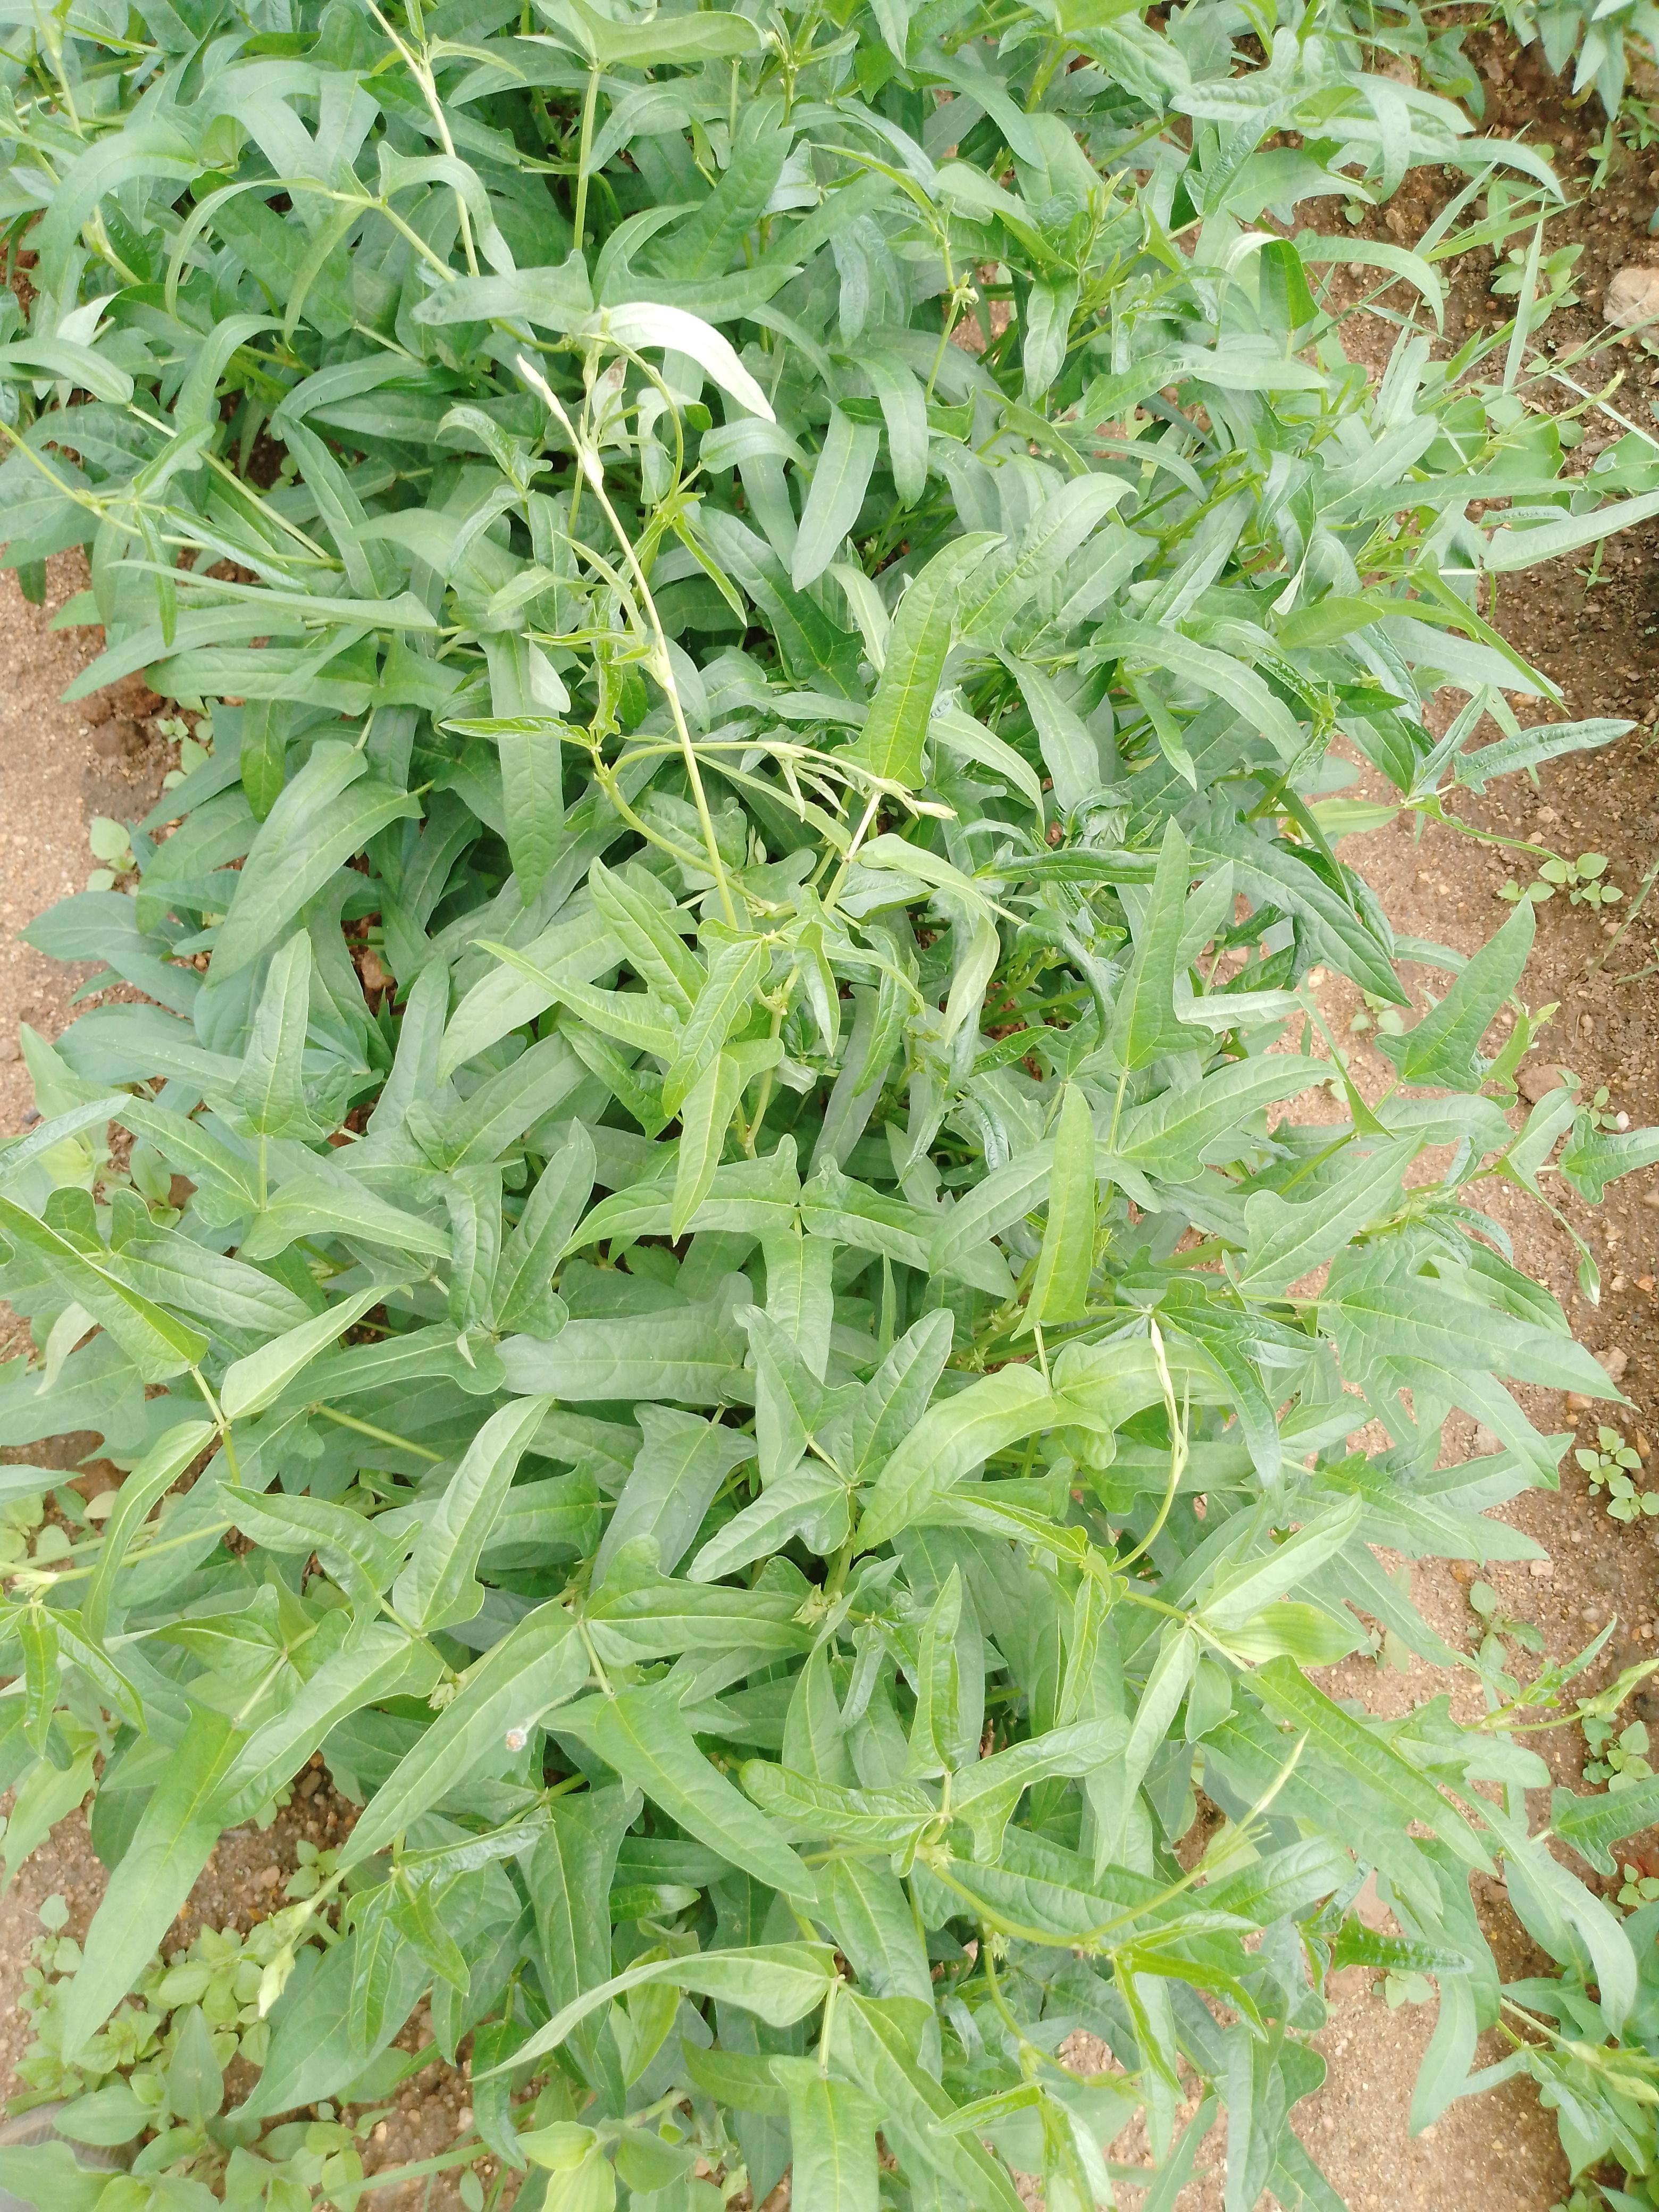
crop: cowpea
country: Malawi
